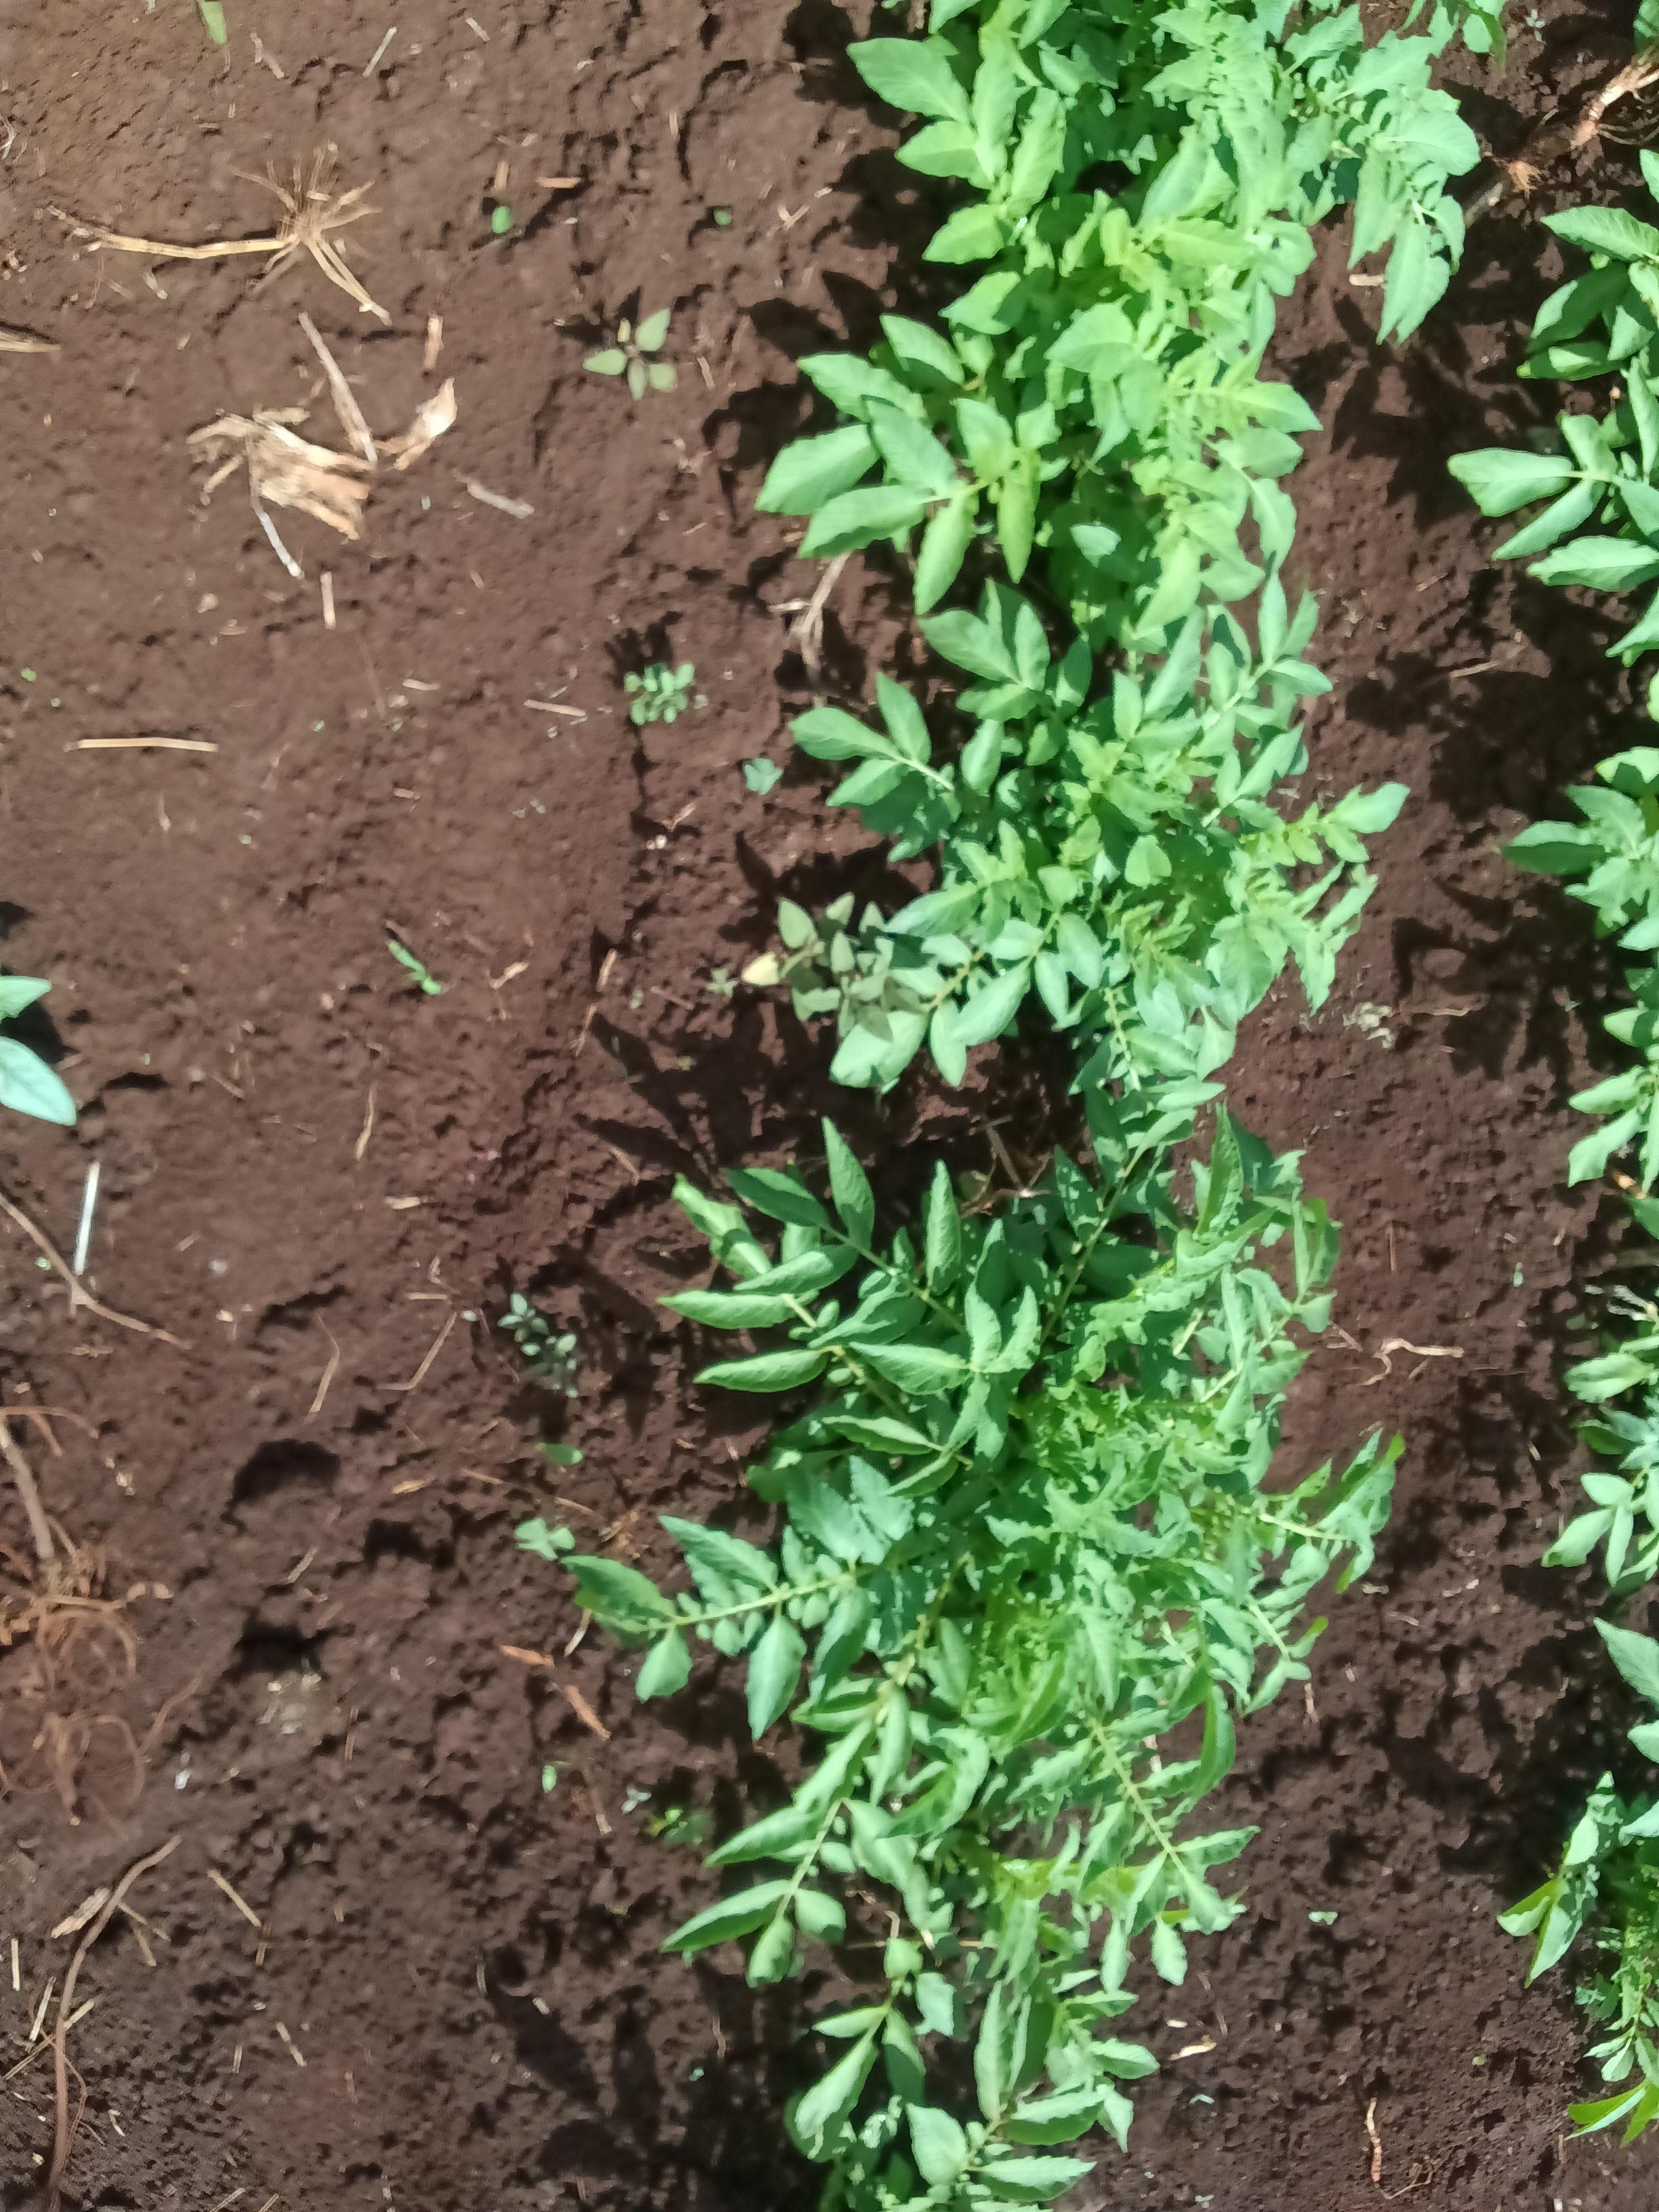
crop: potato
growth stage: vegetative
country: Kenya
